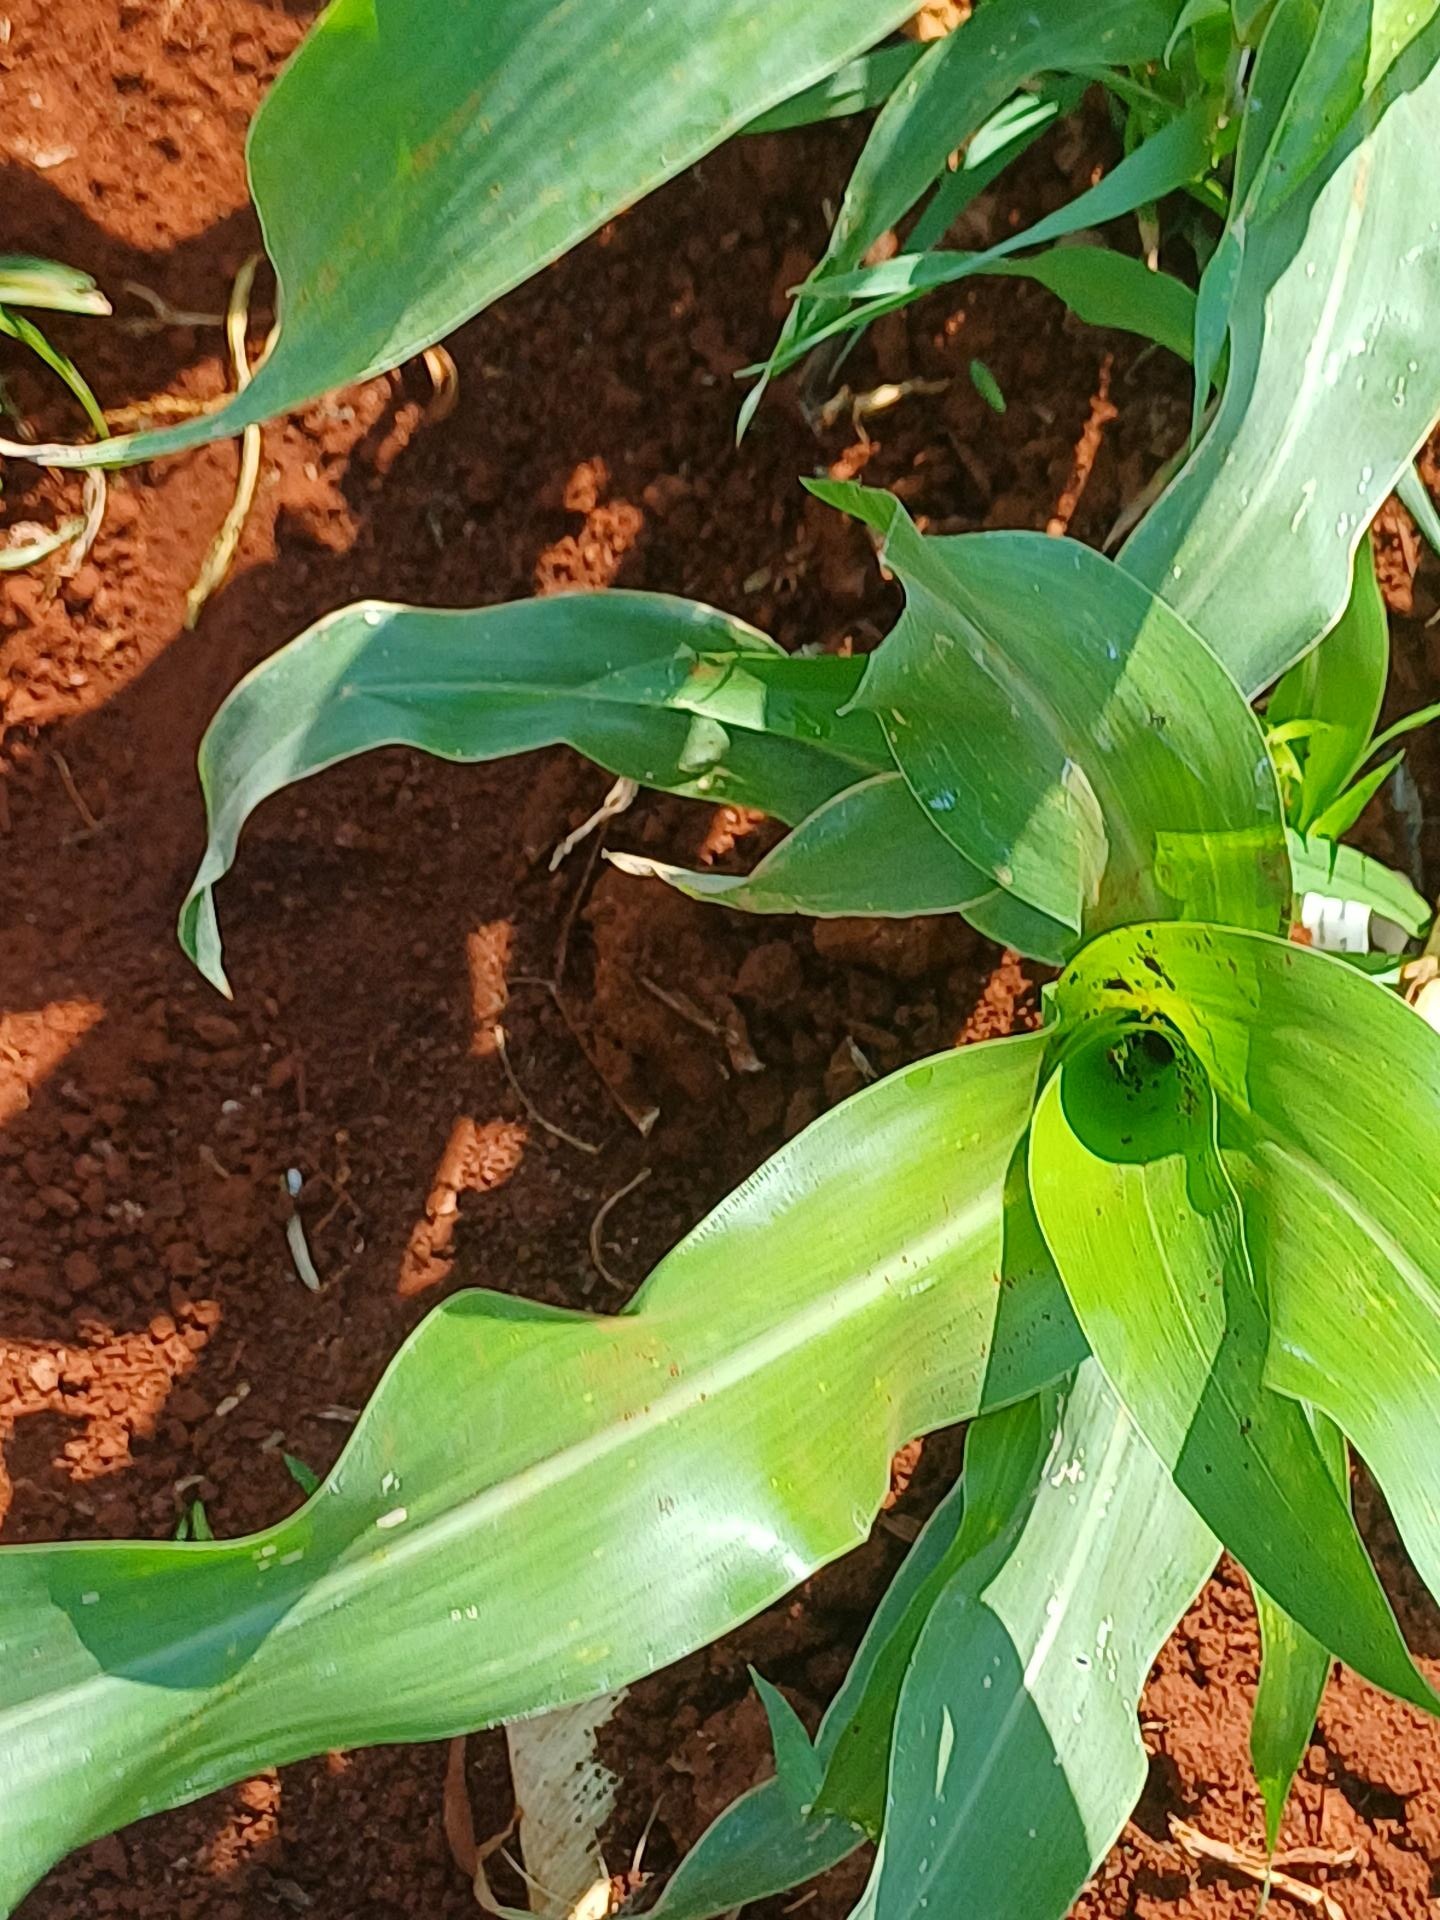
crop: sorghum
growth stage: vegetative
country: Kenya
